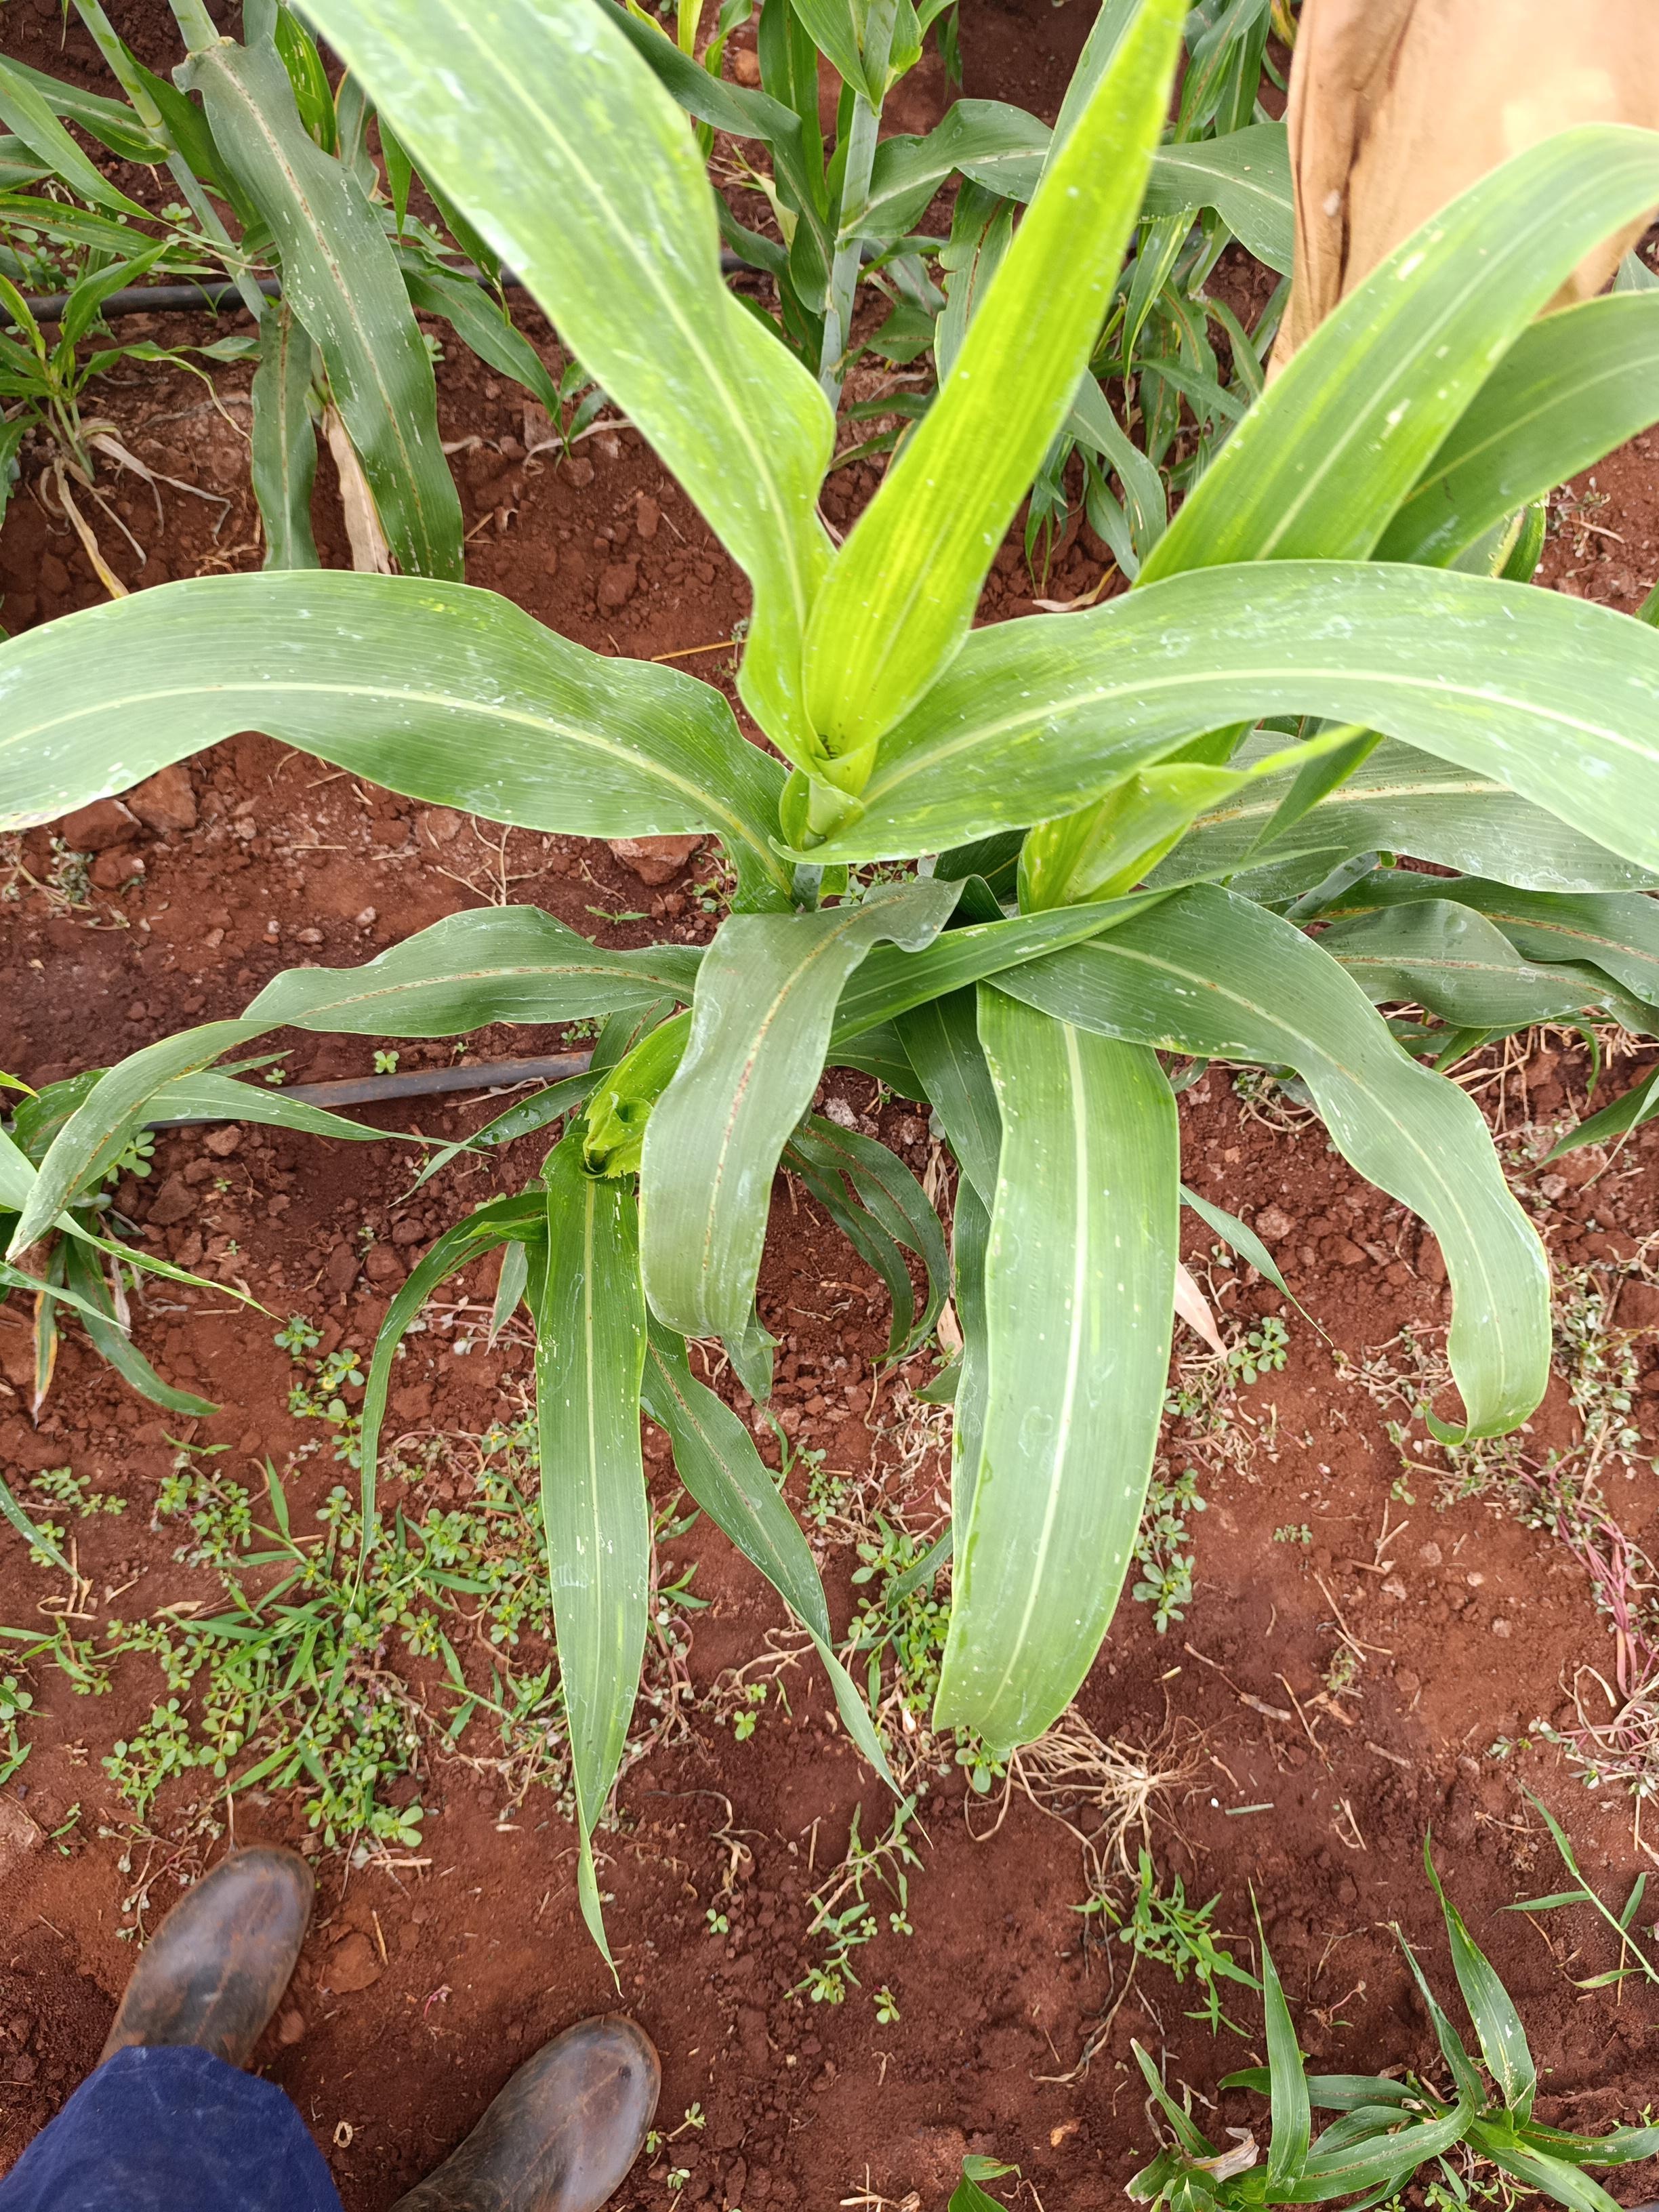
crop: sorghum
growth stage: heading tuber
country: Kenya
